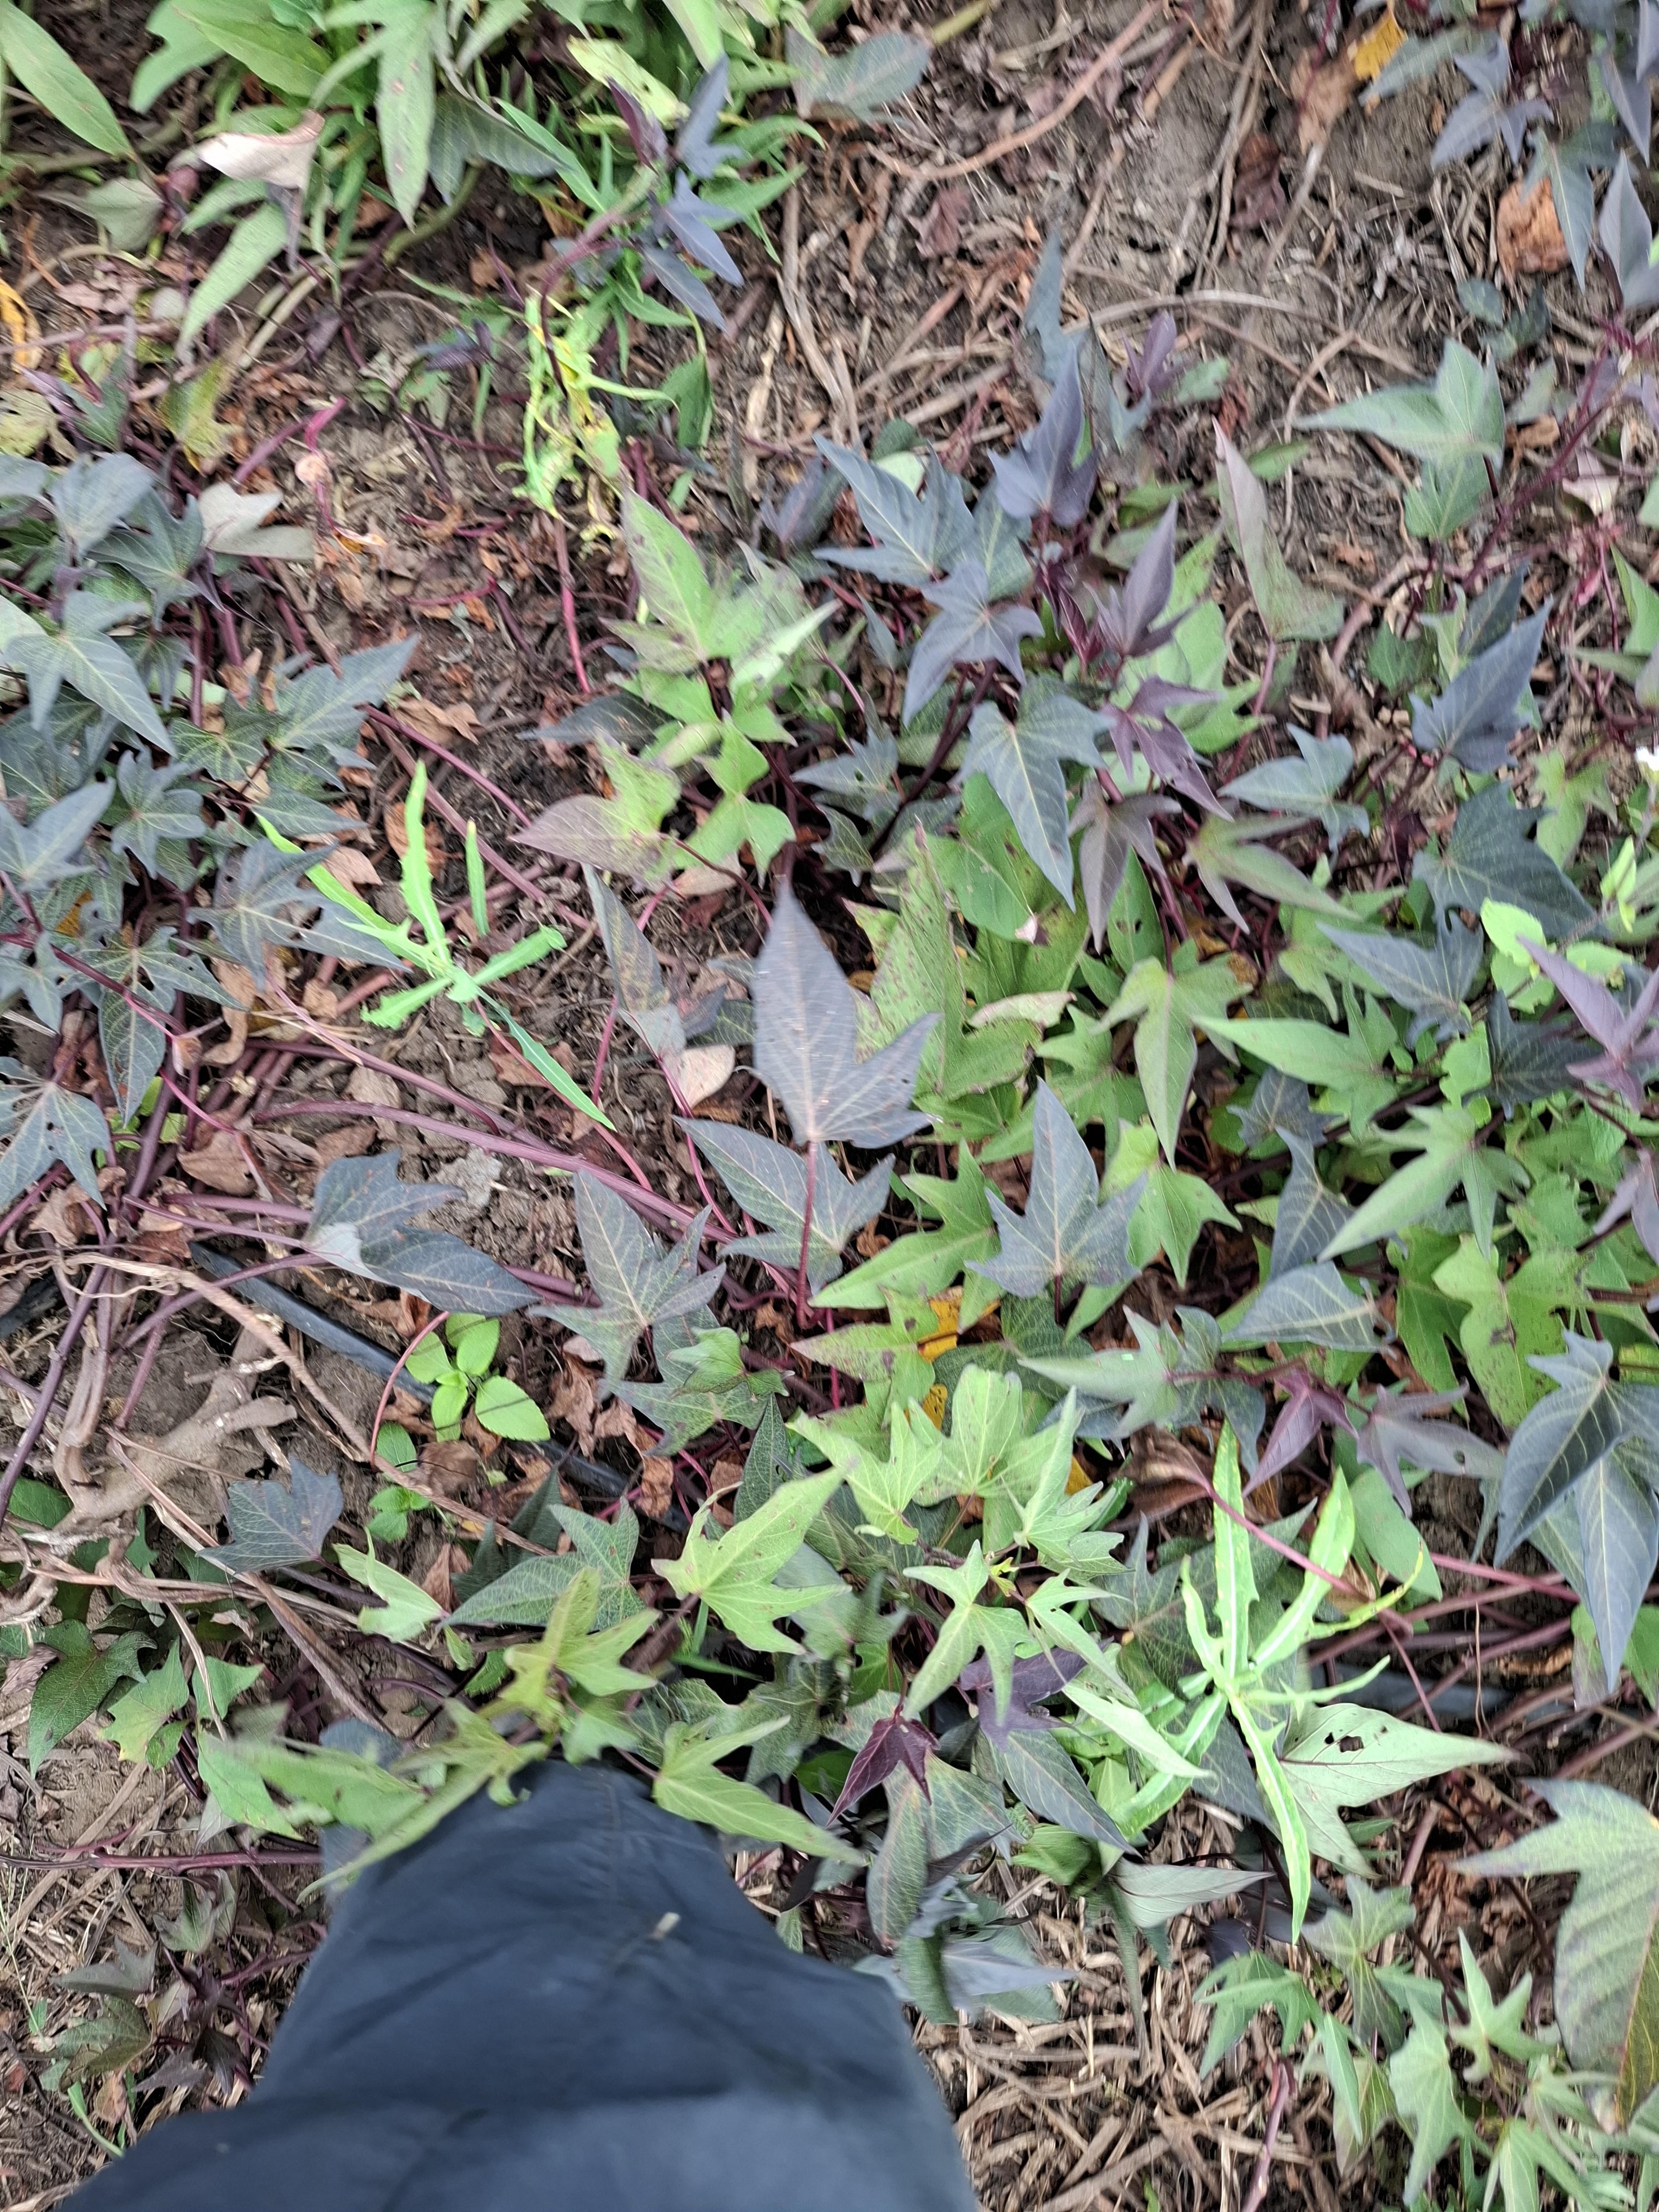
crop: sweet potato
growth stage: flowering
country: Tanzania
